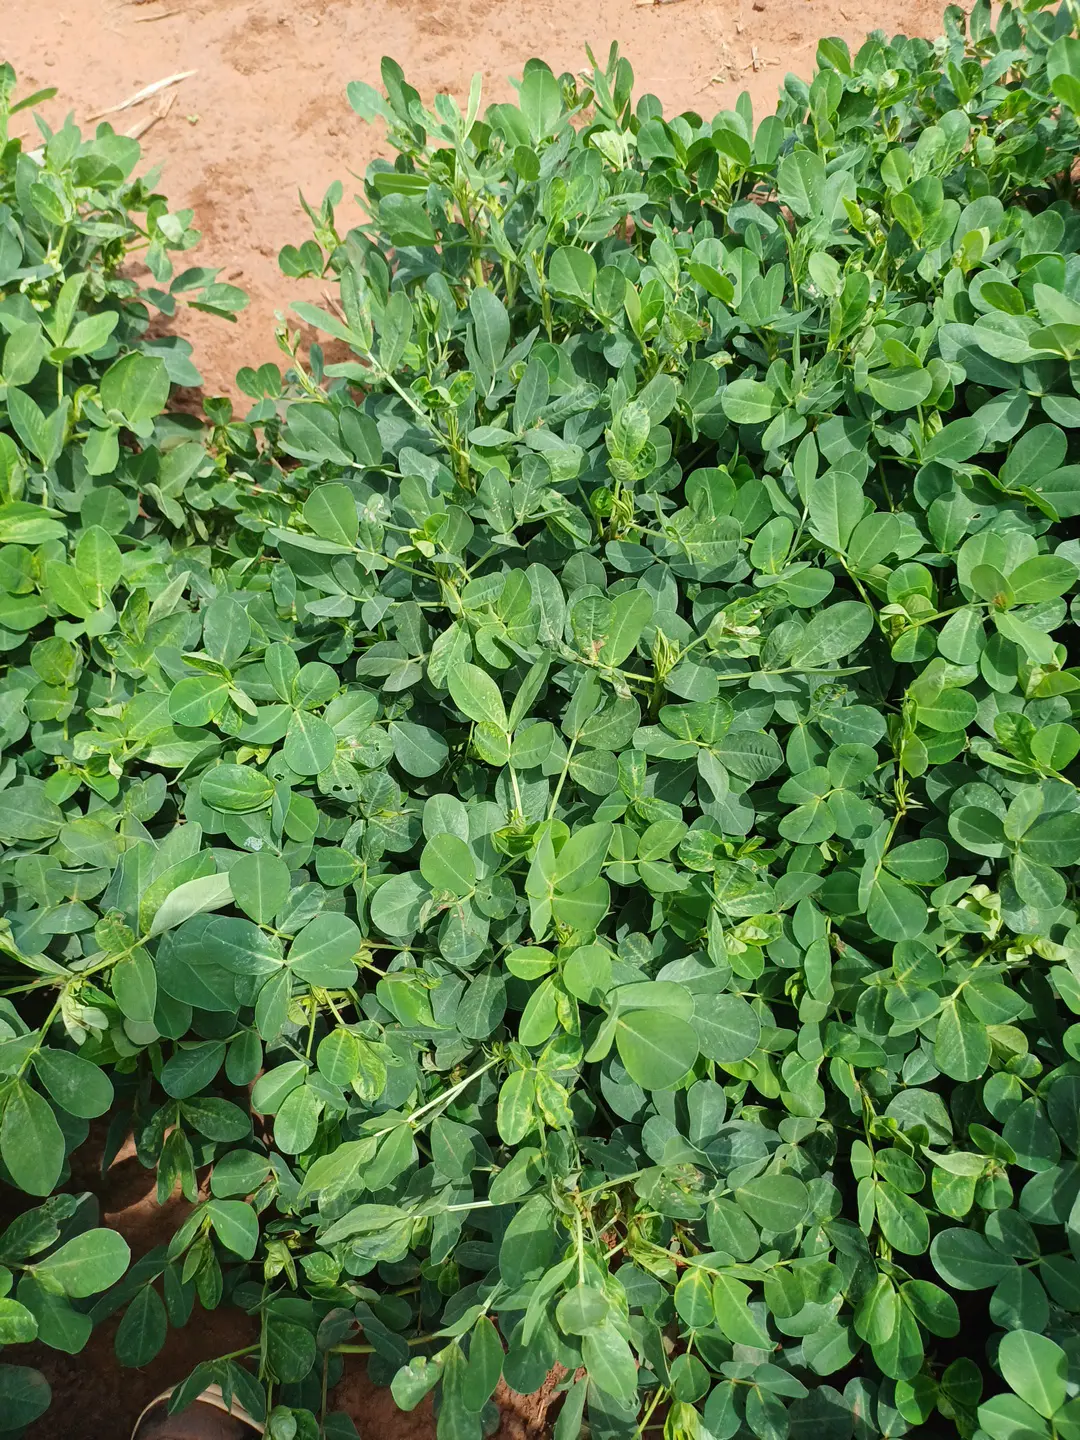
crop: groundnut
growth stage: pegging
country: Kenya
